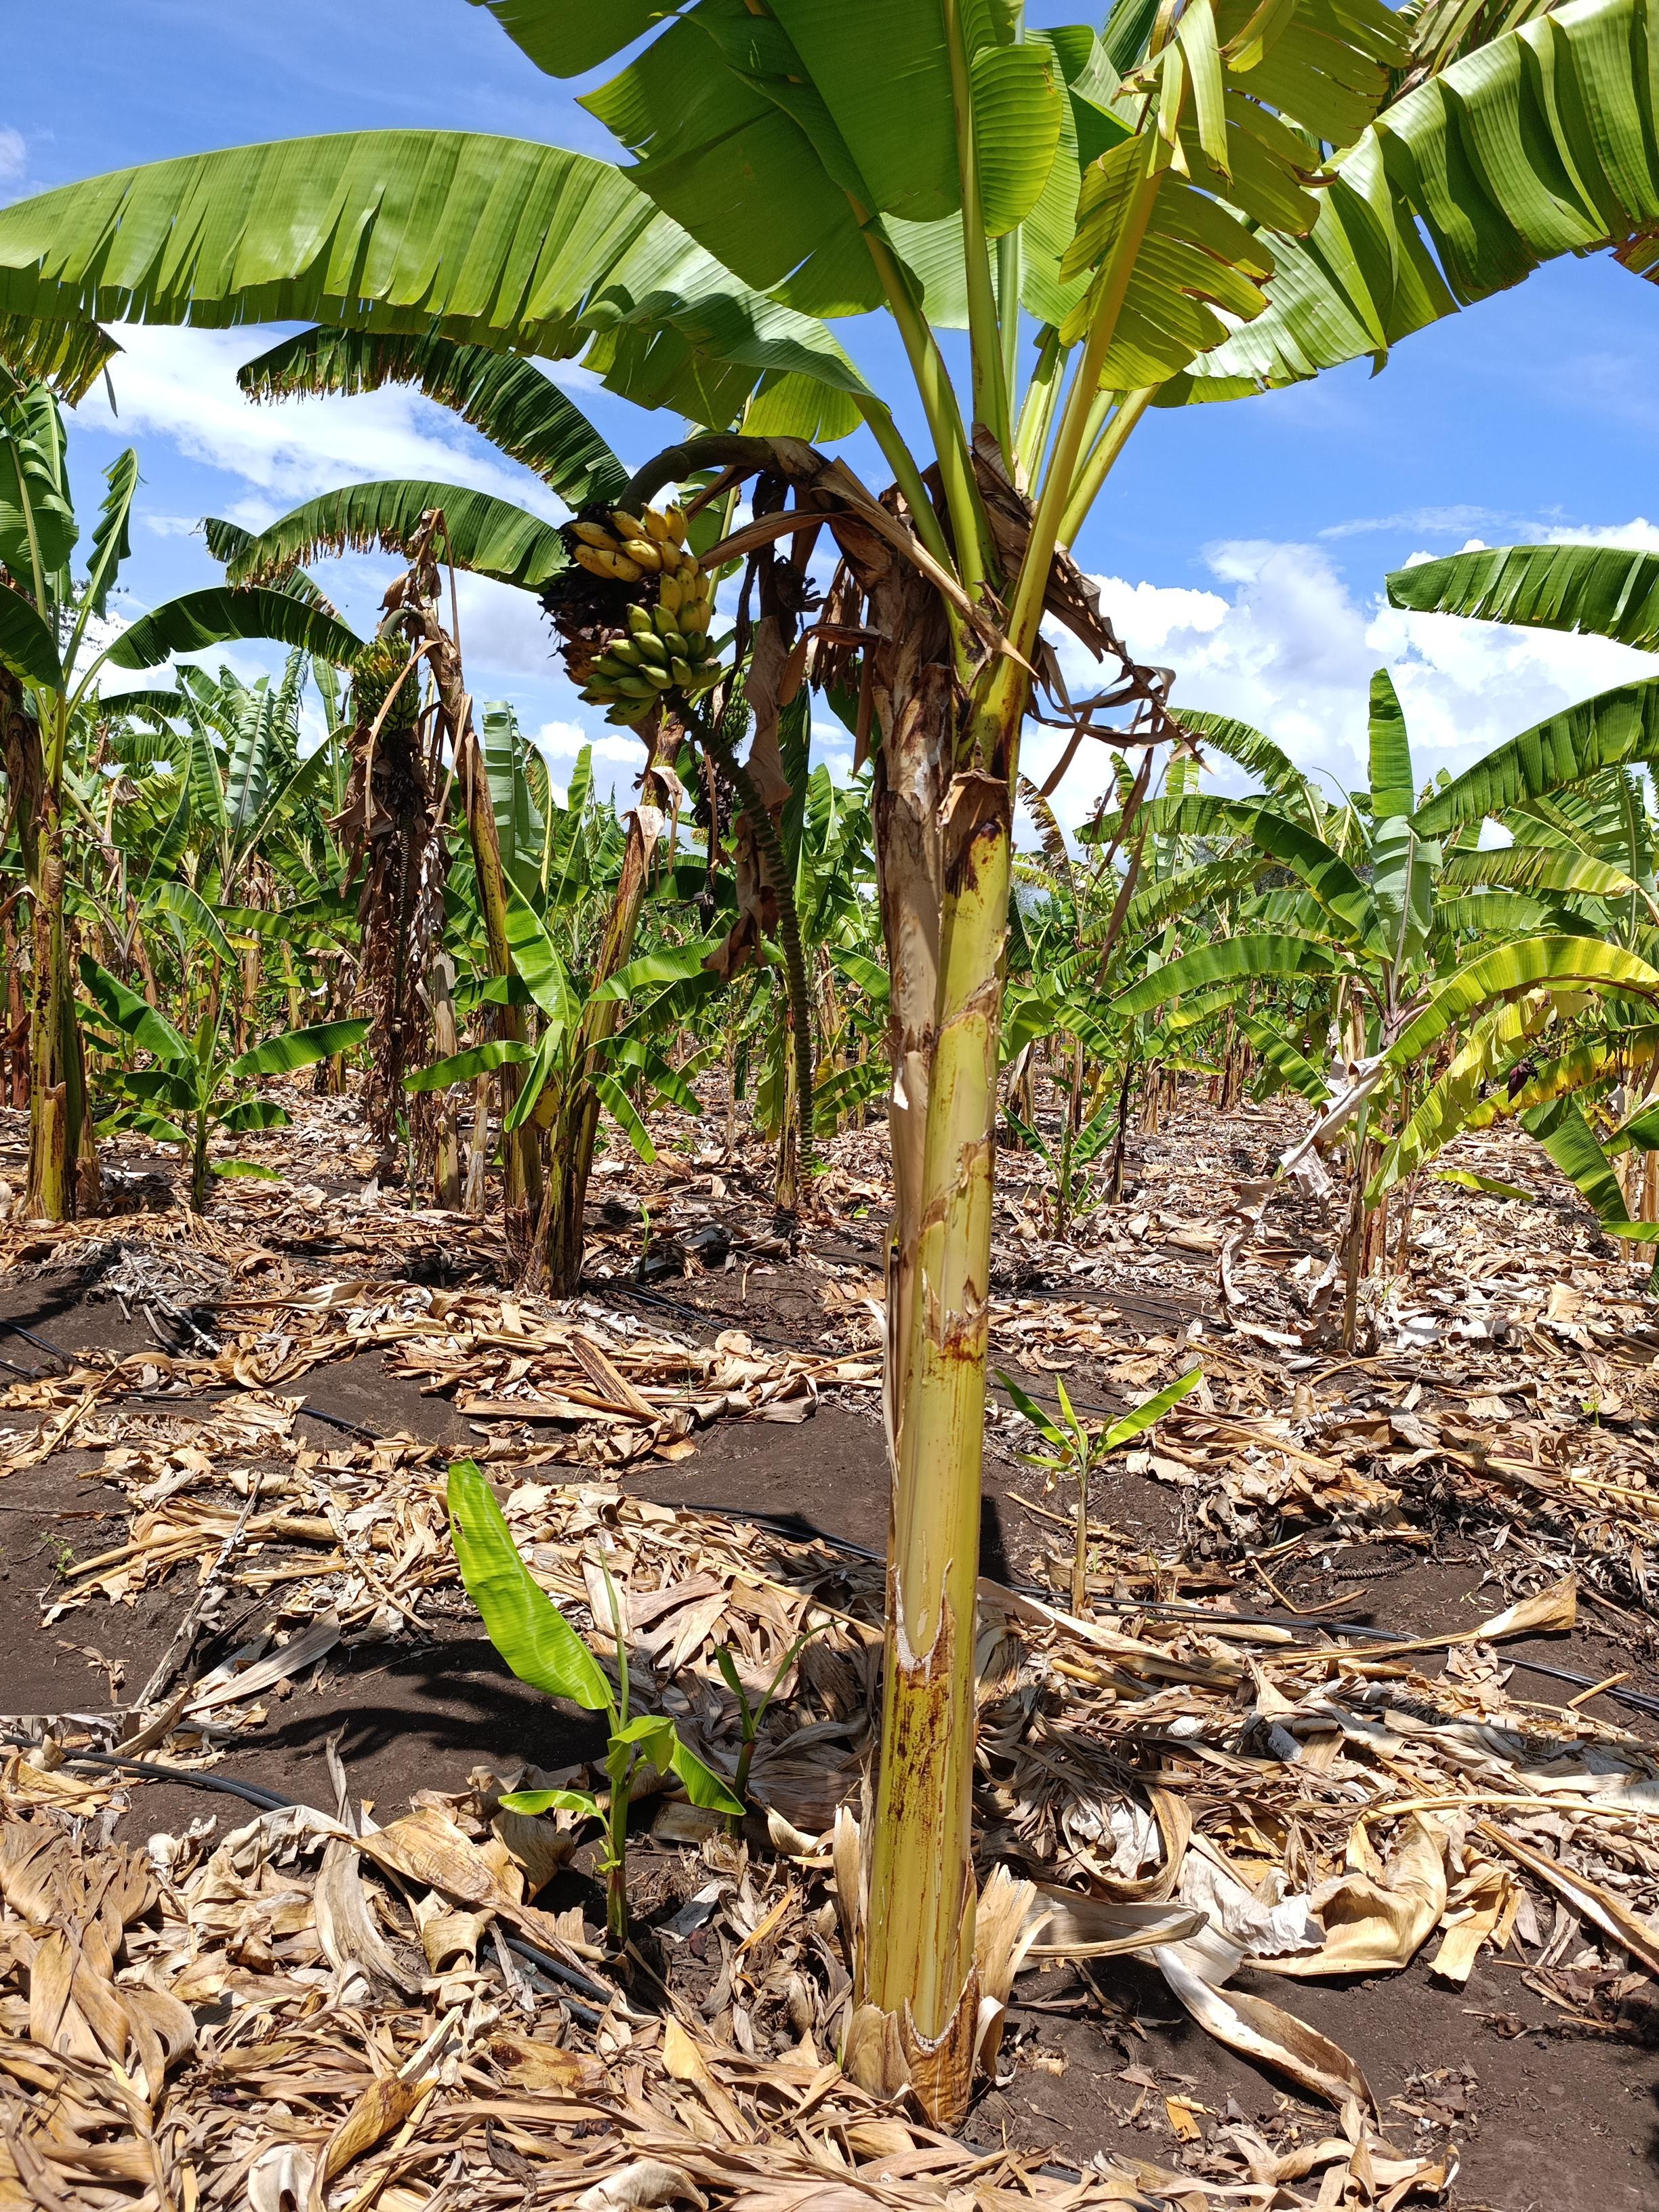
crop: banana
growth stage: maturity
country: Tanzania
